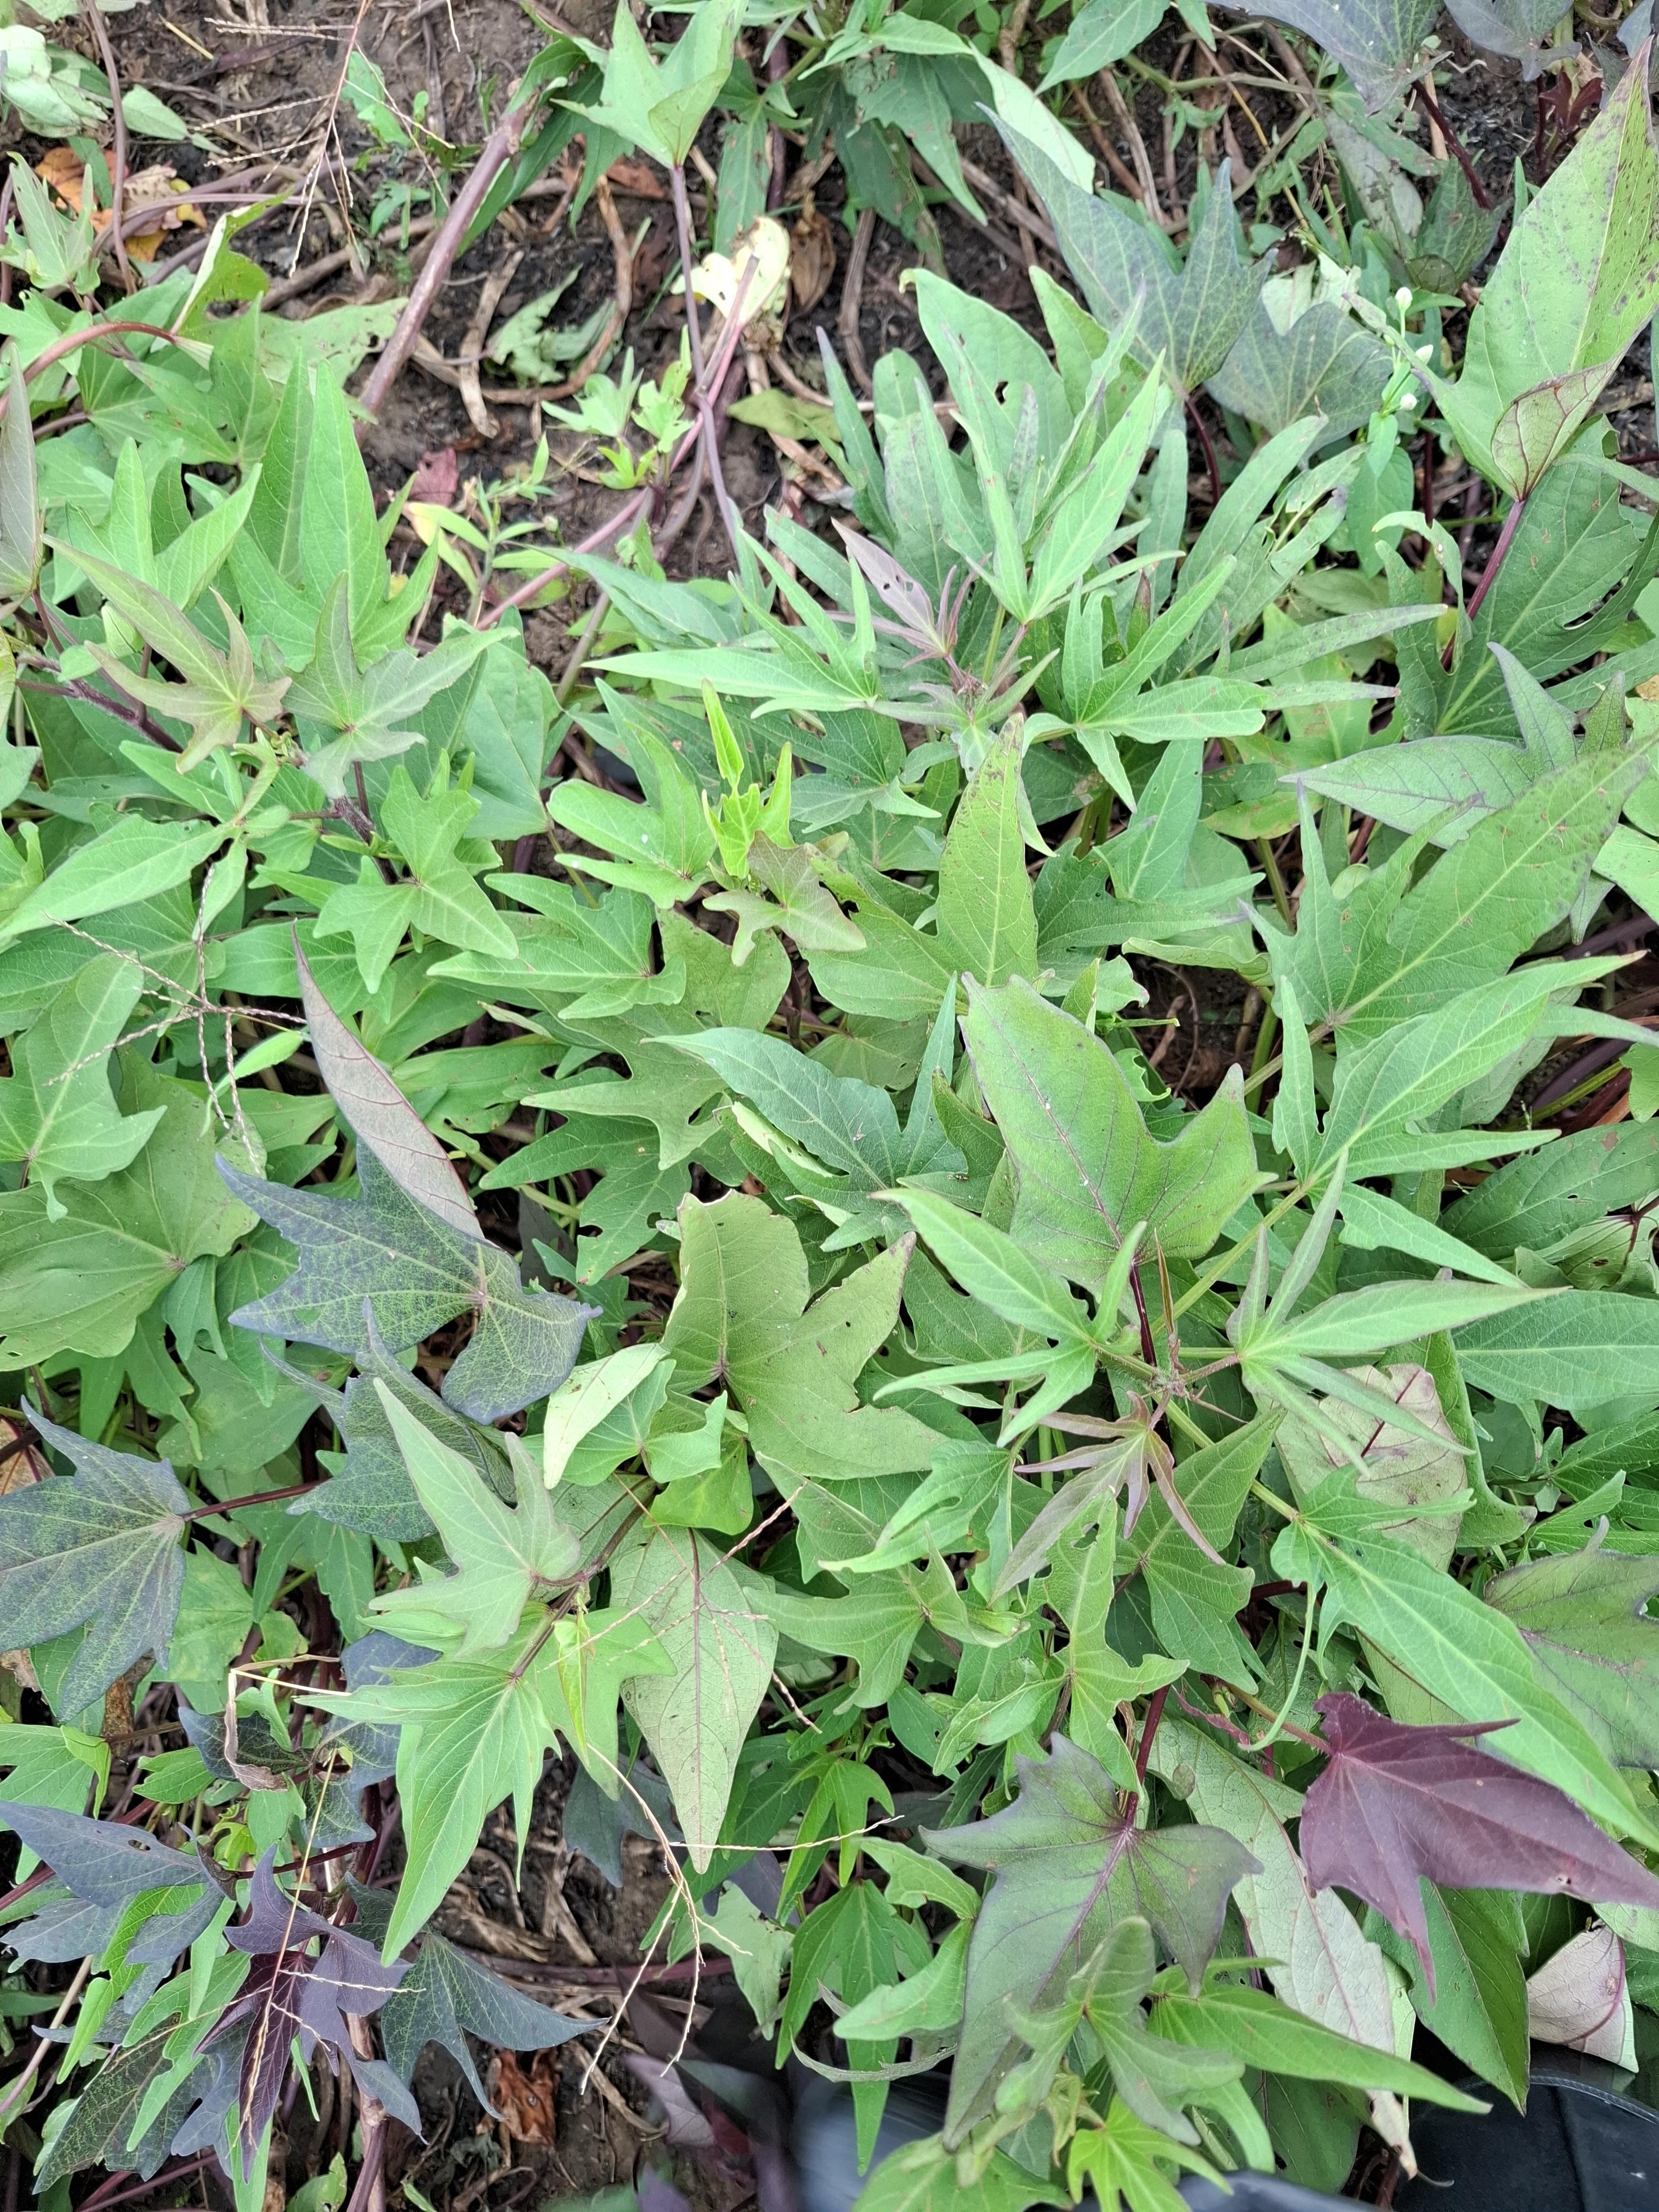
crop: sweet potato
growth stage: flowering
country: Tanzania
